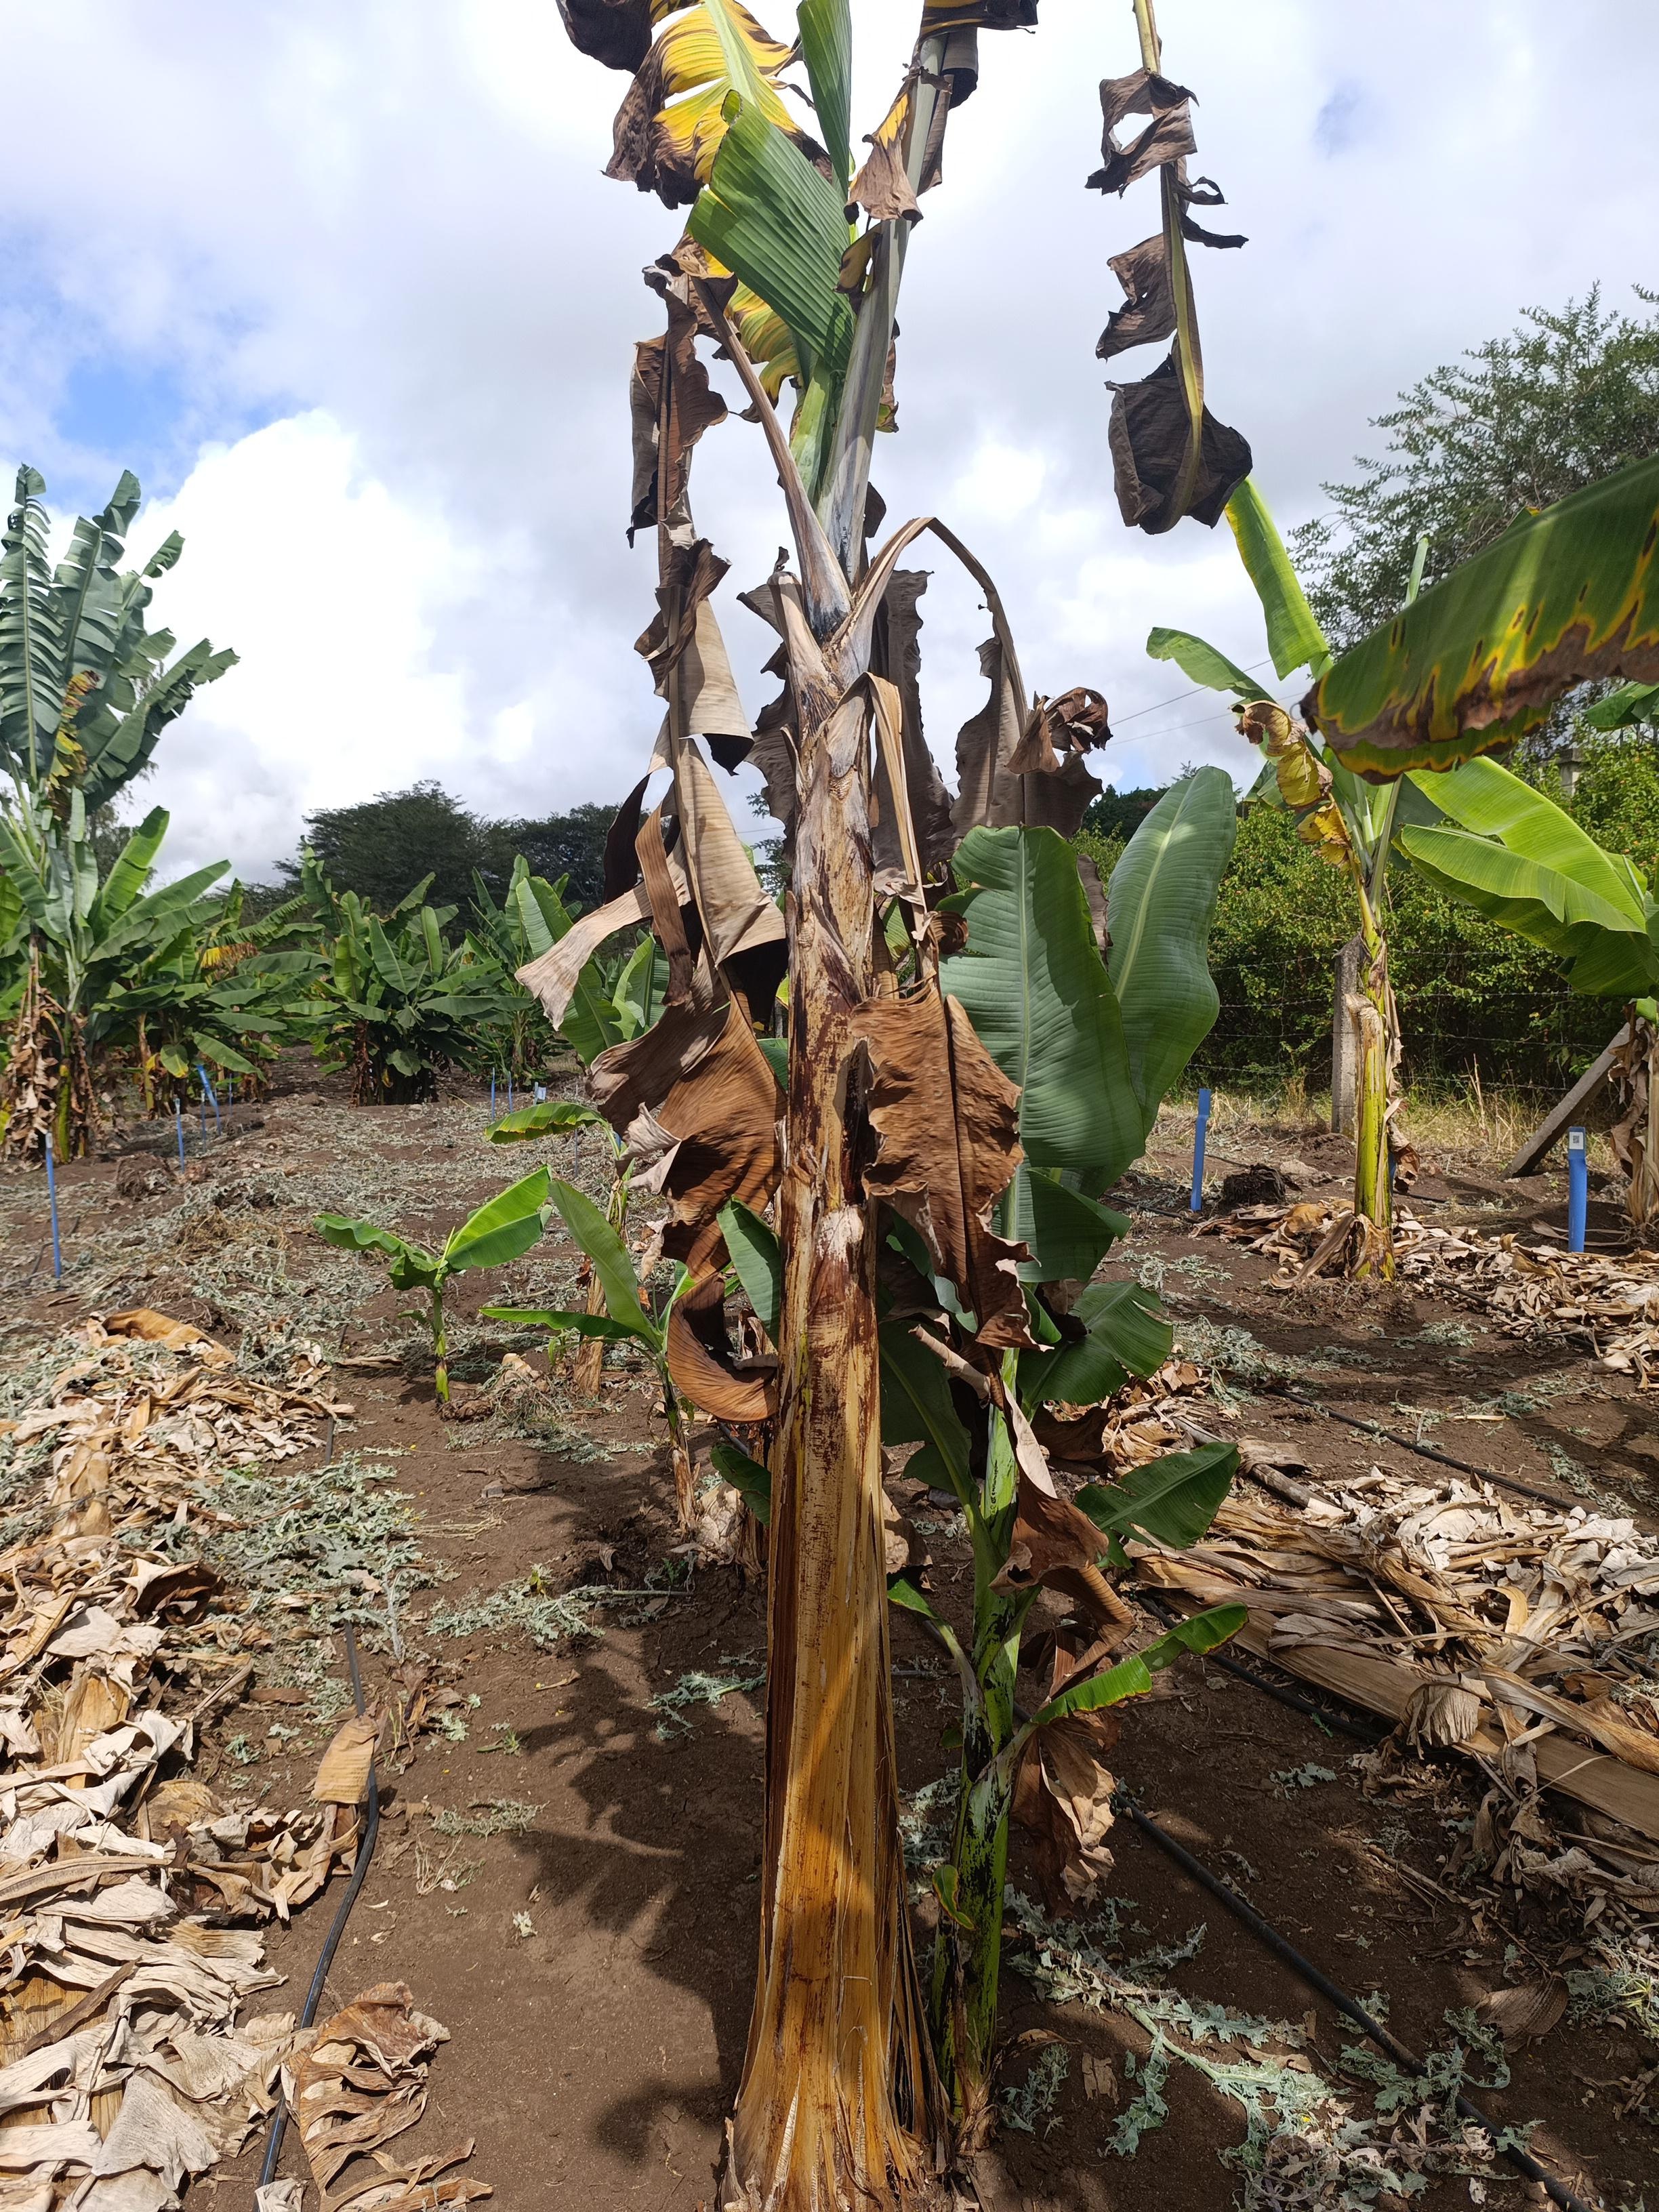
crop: banana
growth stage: vegetative
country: Tanzania
